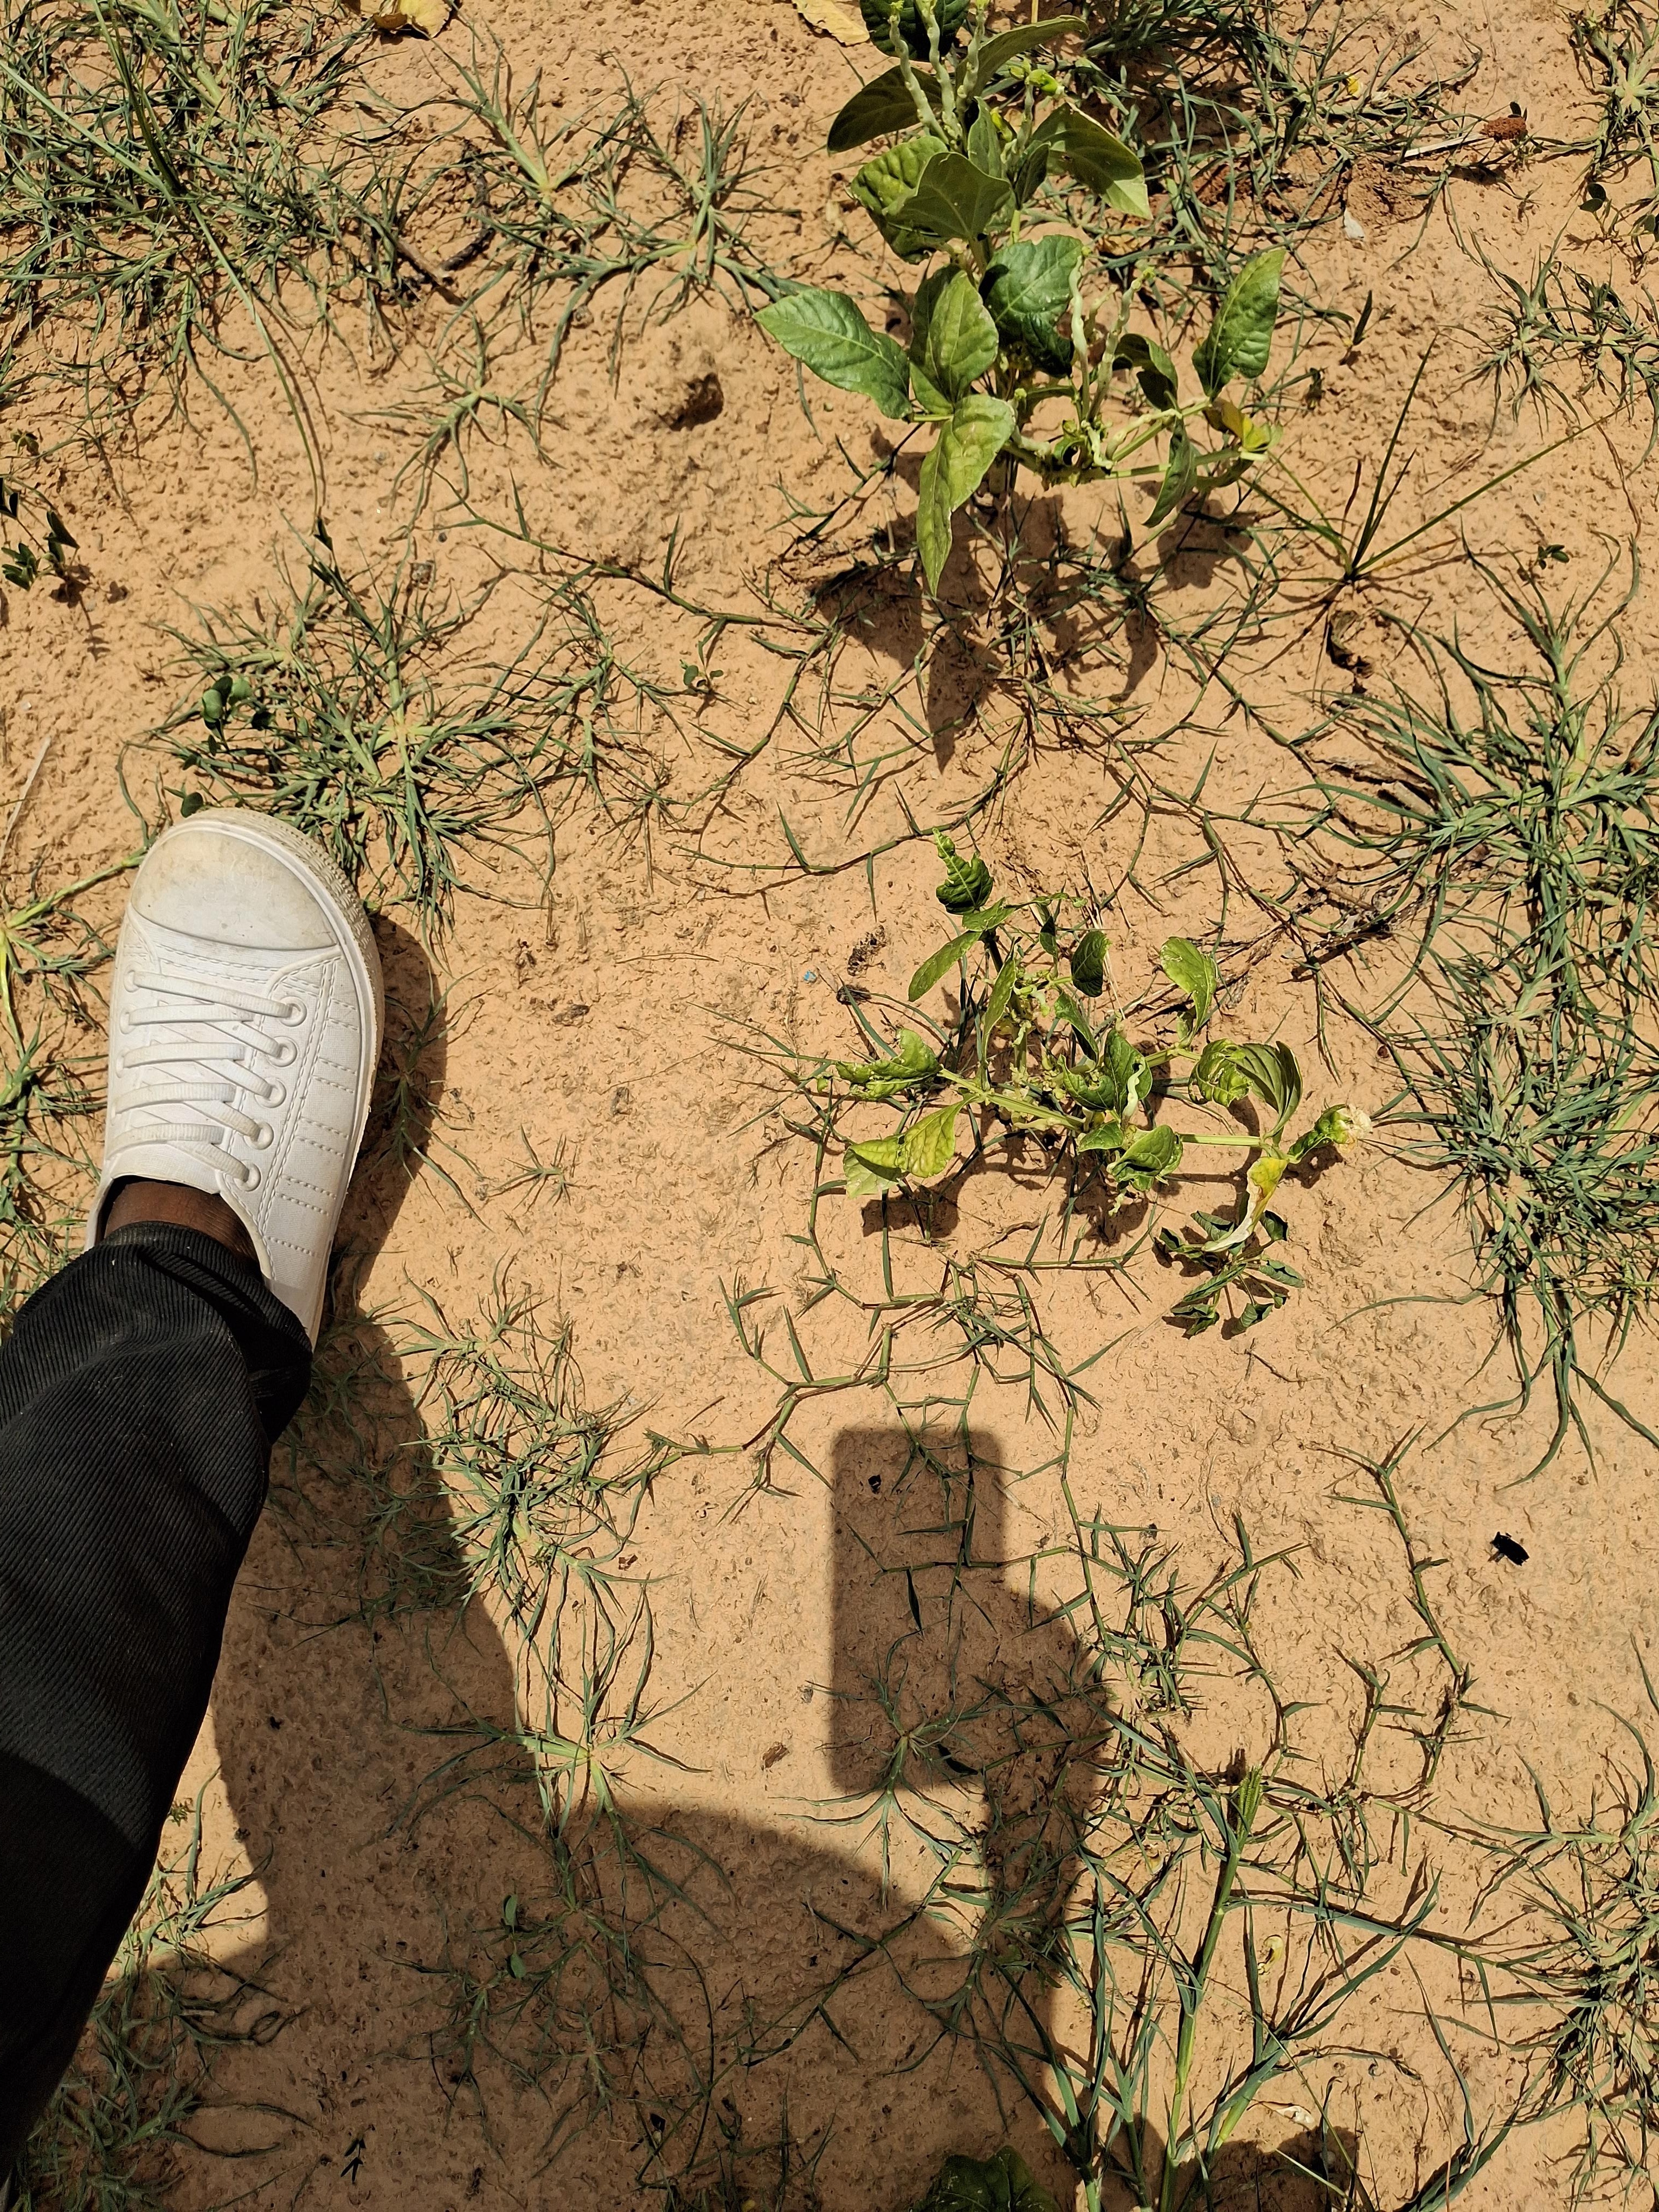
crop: cowpea
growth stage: harvest maturity
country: Nigeria
